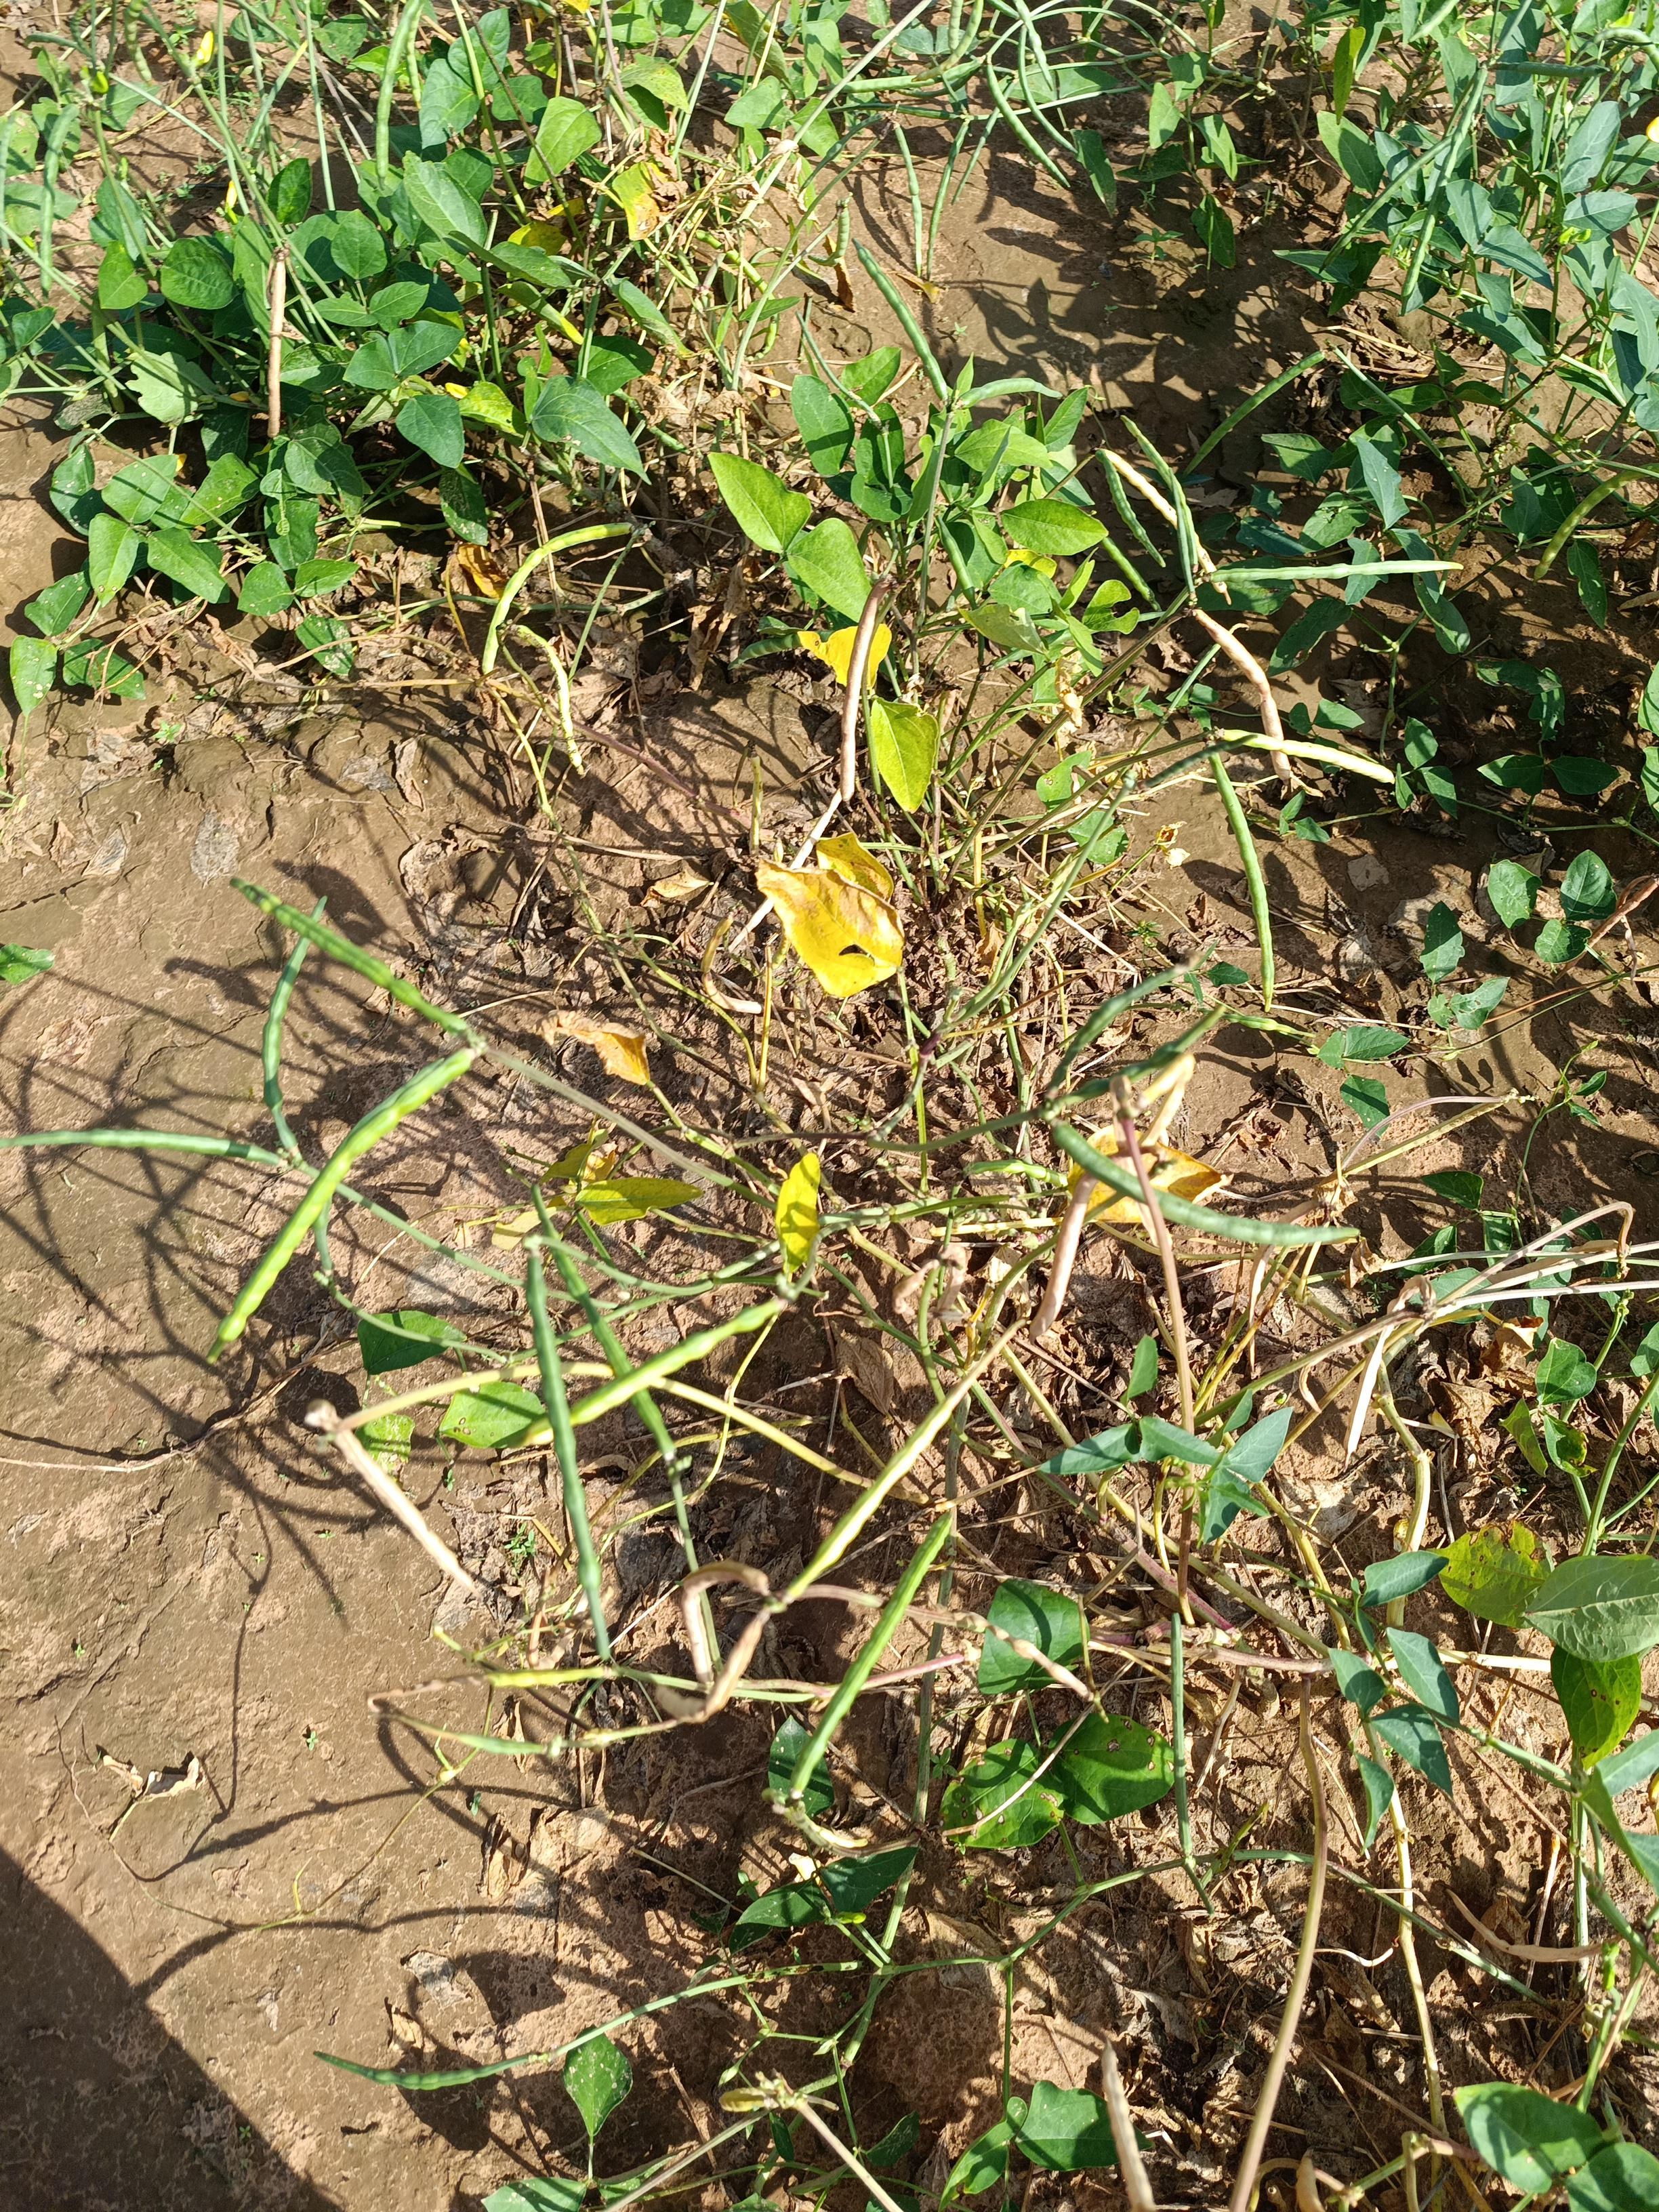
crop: cowpea
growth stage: maturity
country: Nigeria
